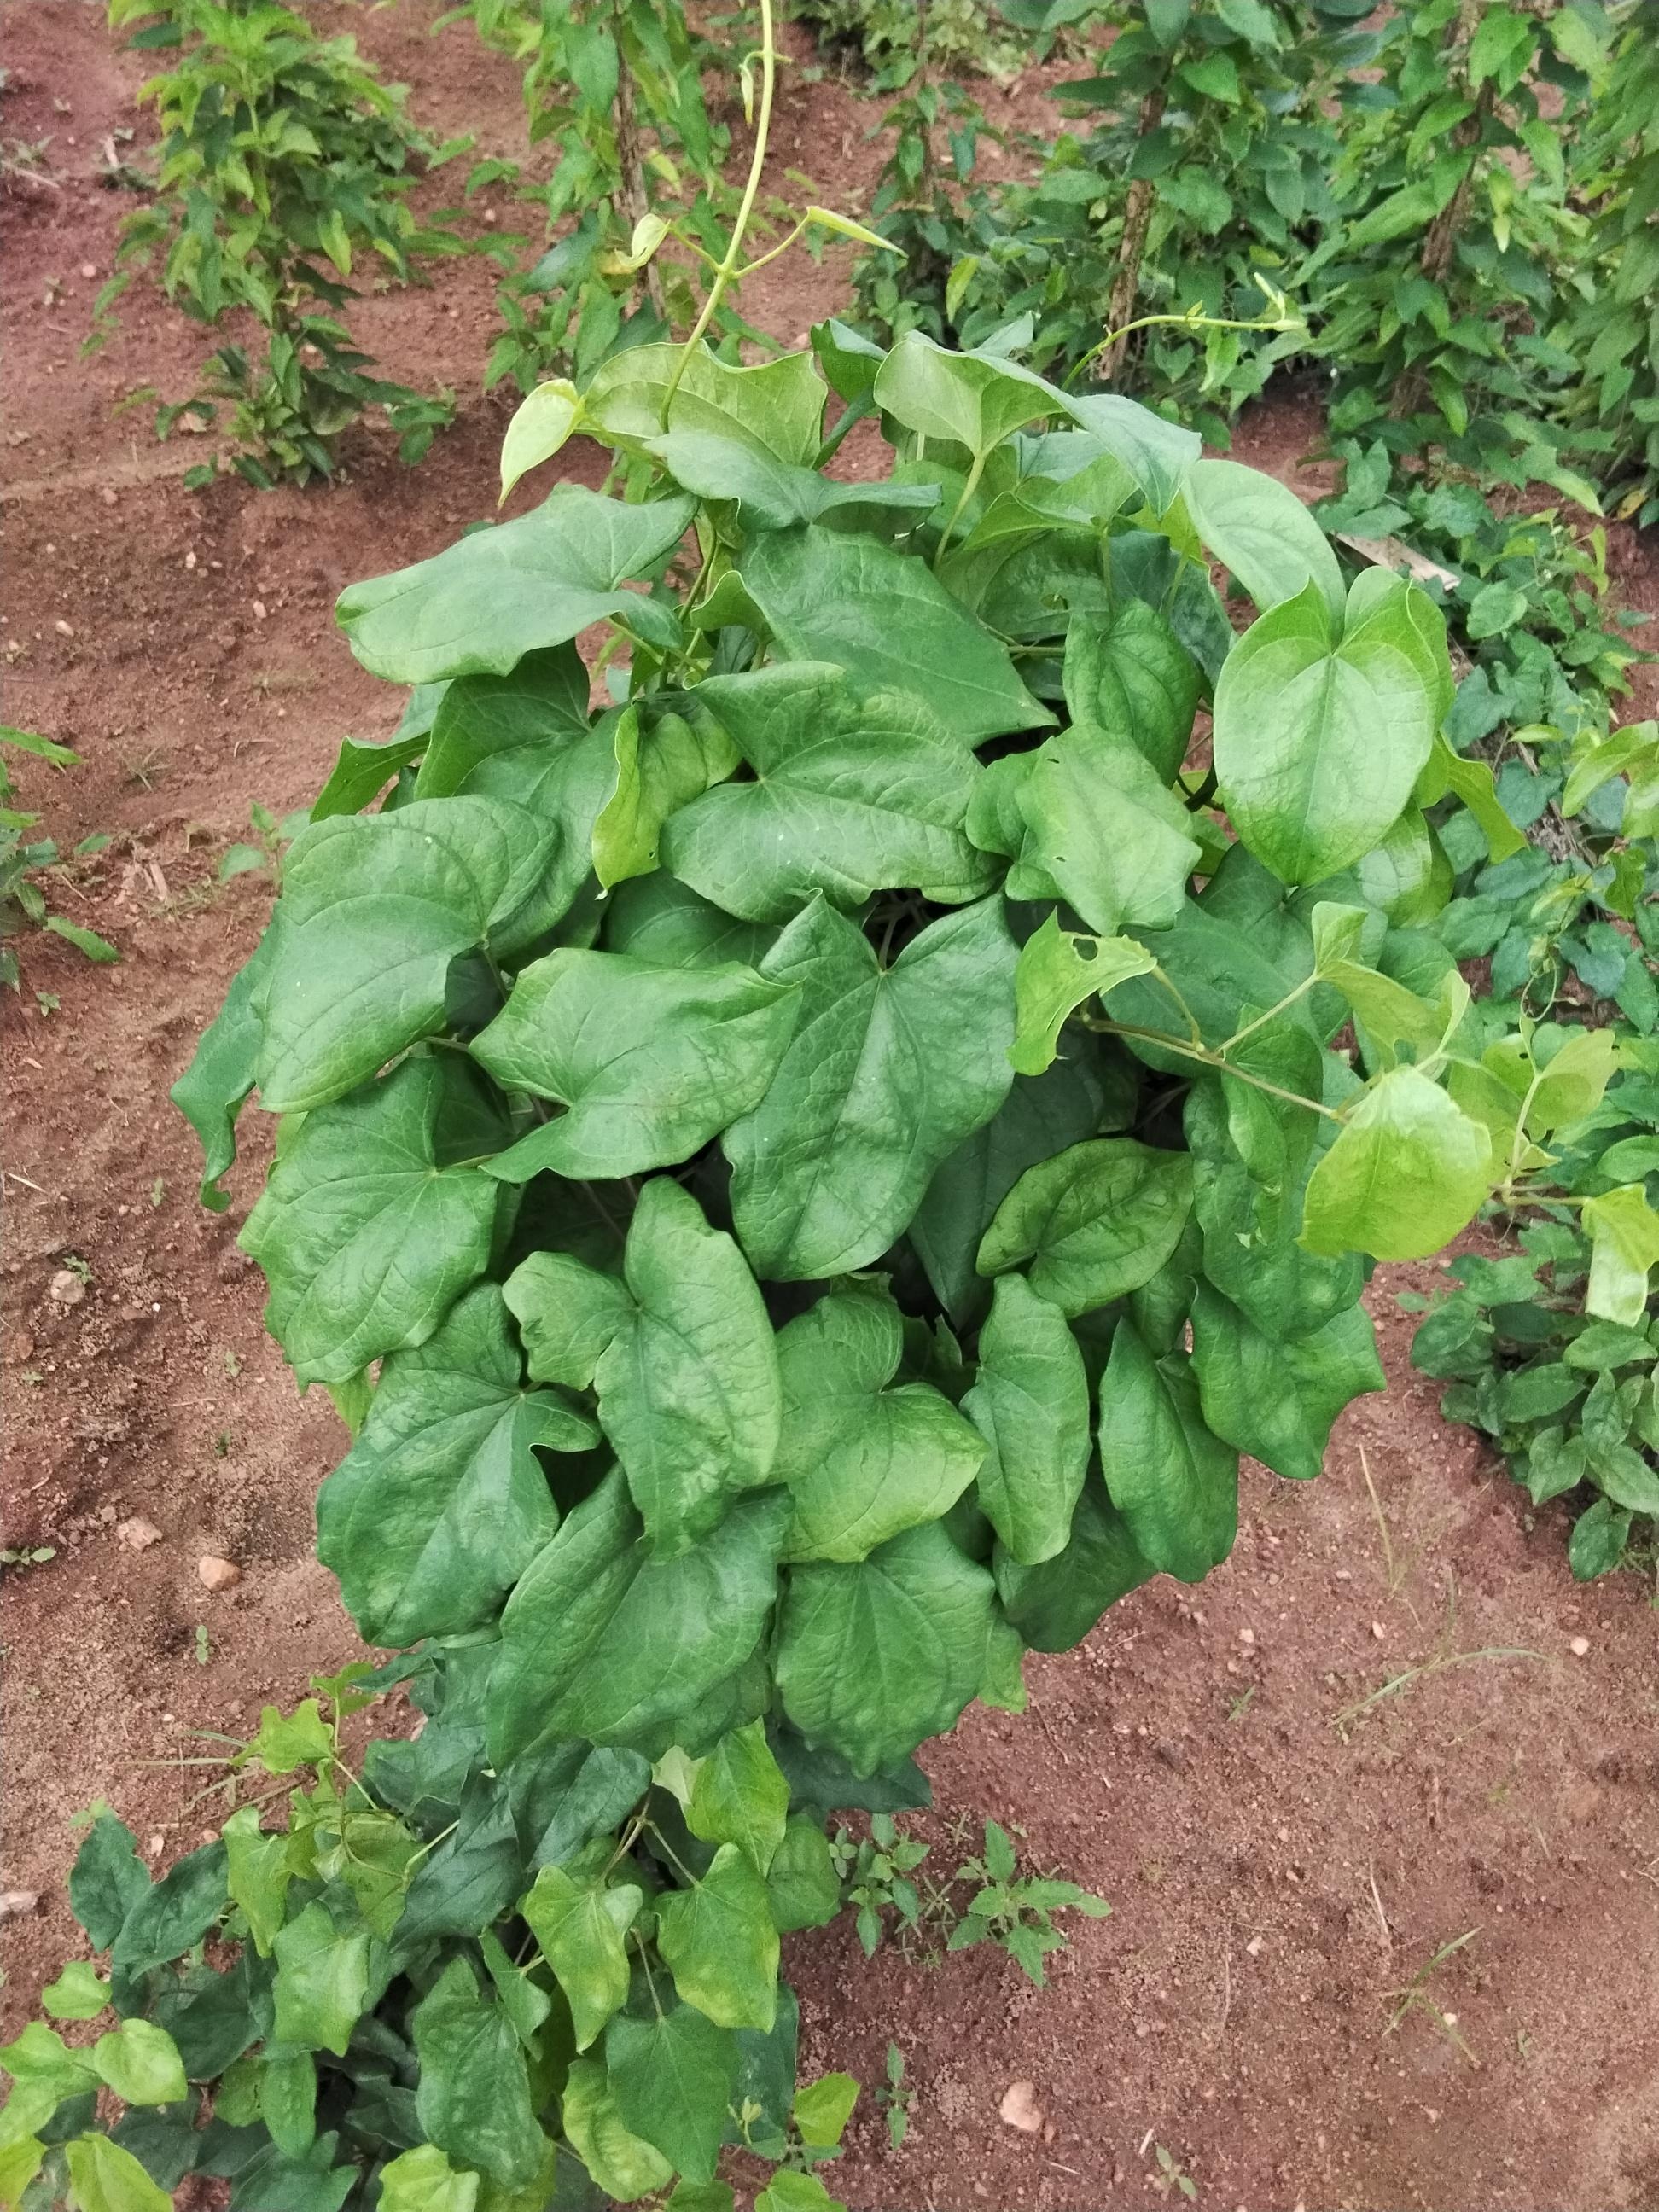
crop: yam
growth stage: vegetative
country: Nigeria
